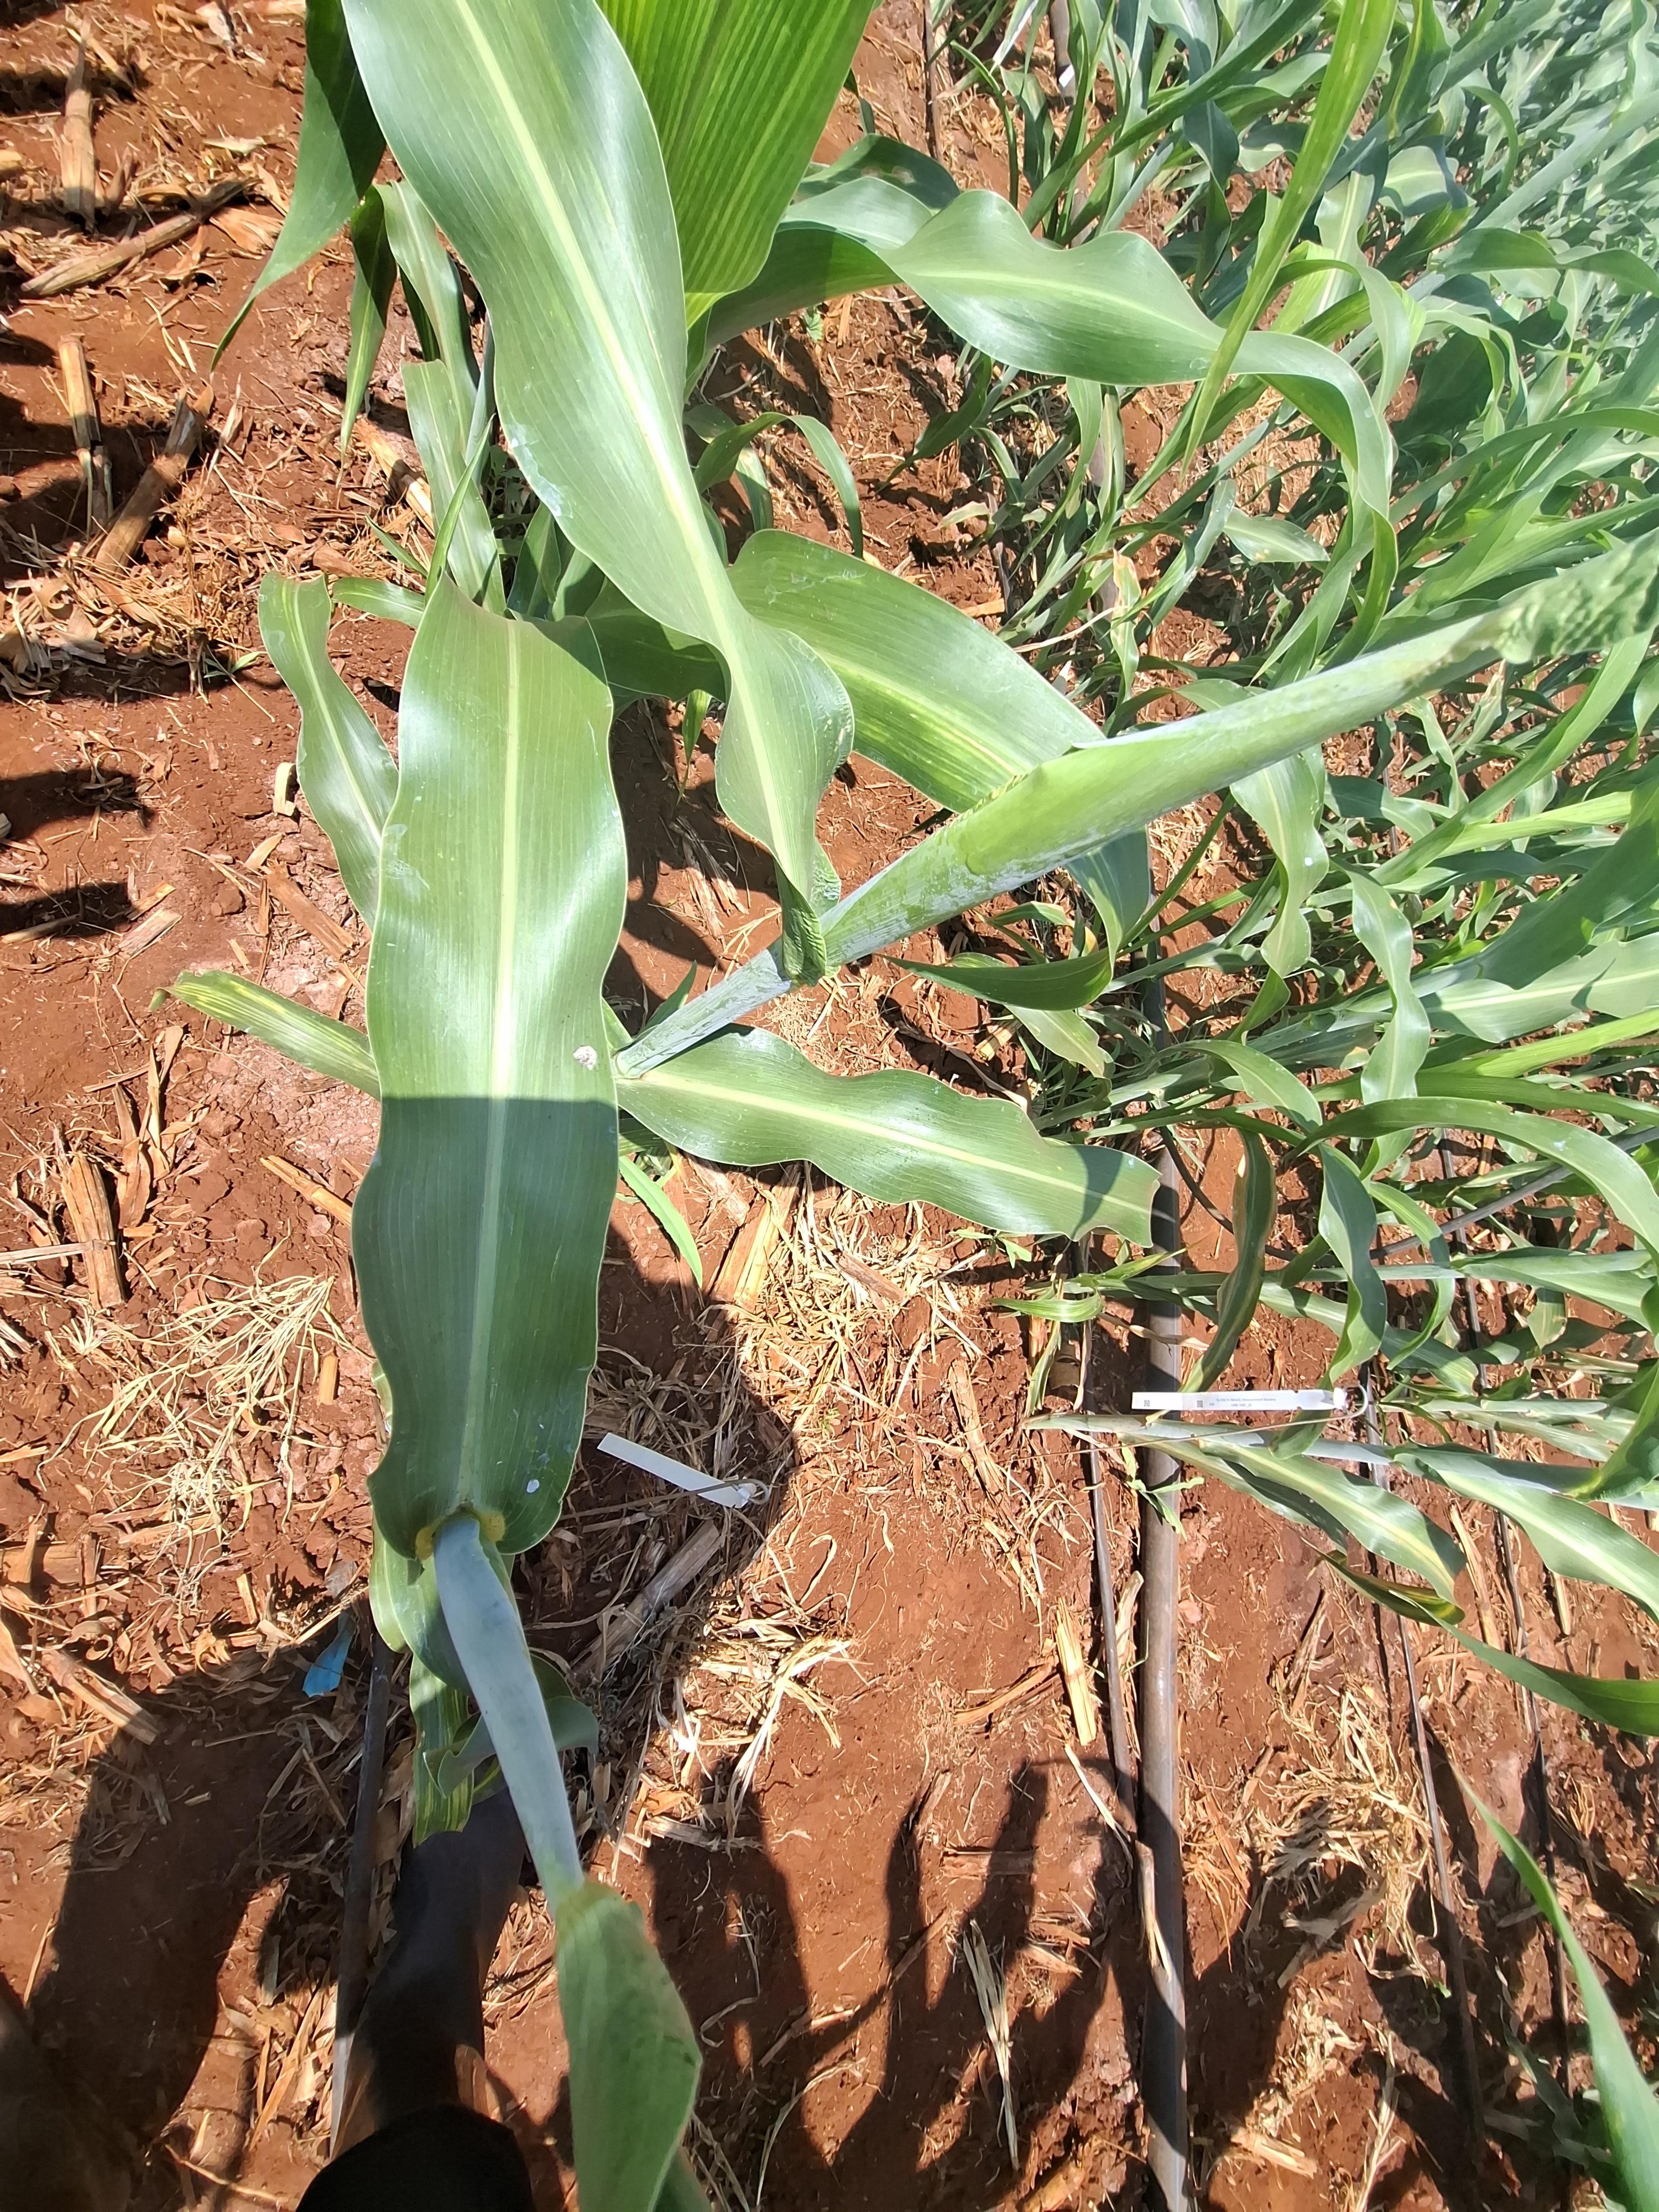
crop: sorghum
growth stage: vegetative
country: Kenya
